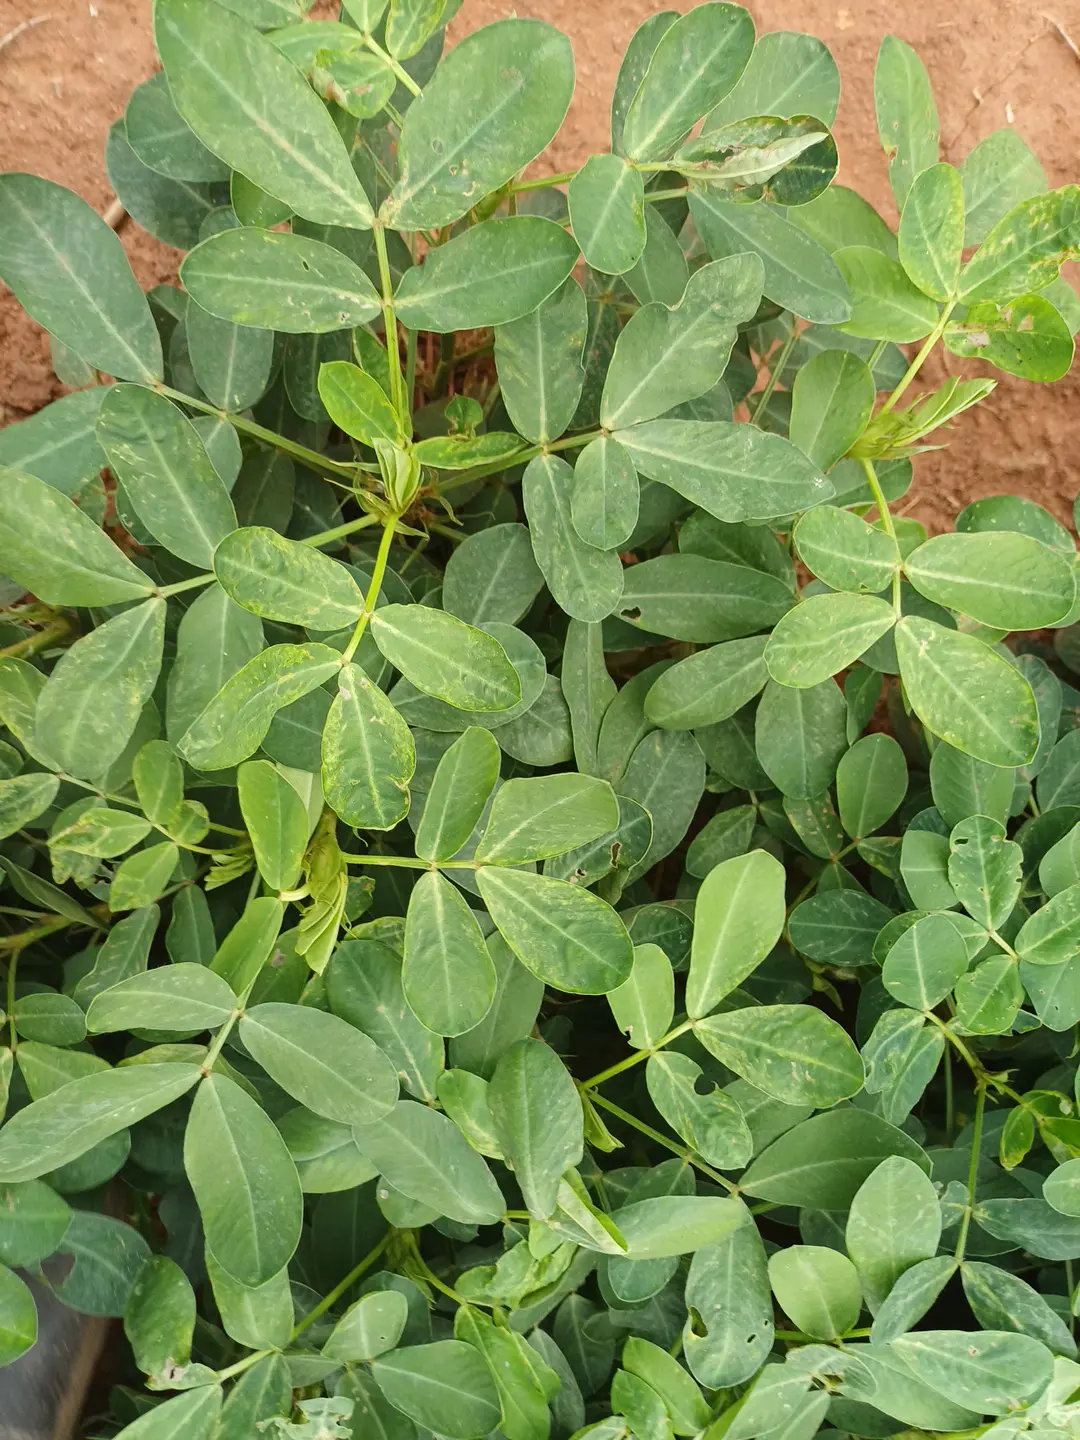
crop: groundnut
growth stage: pegging
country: Kenya
